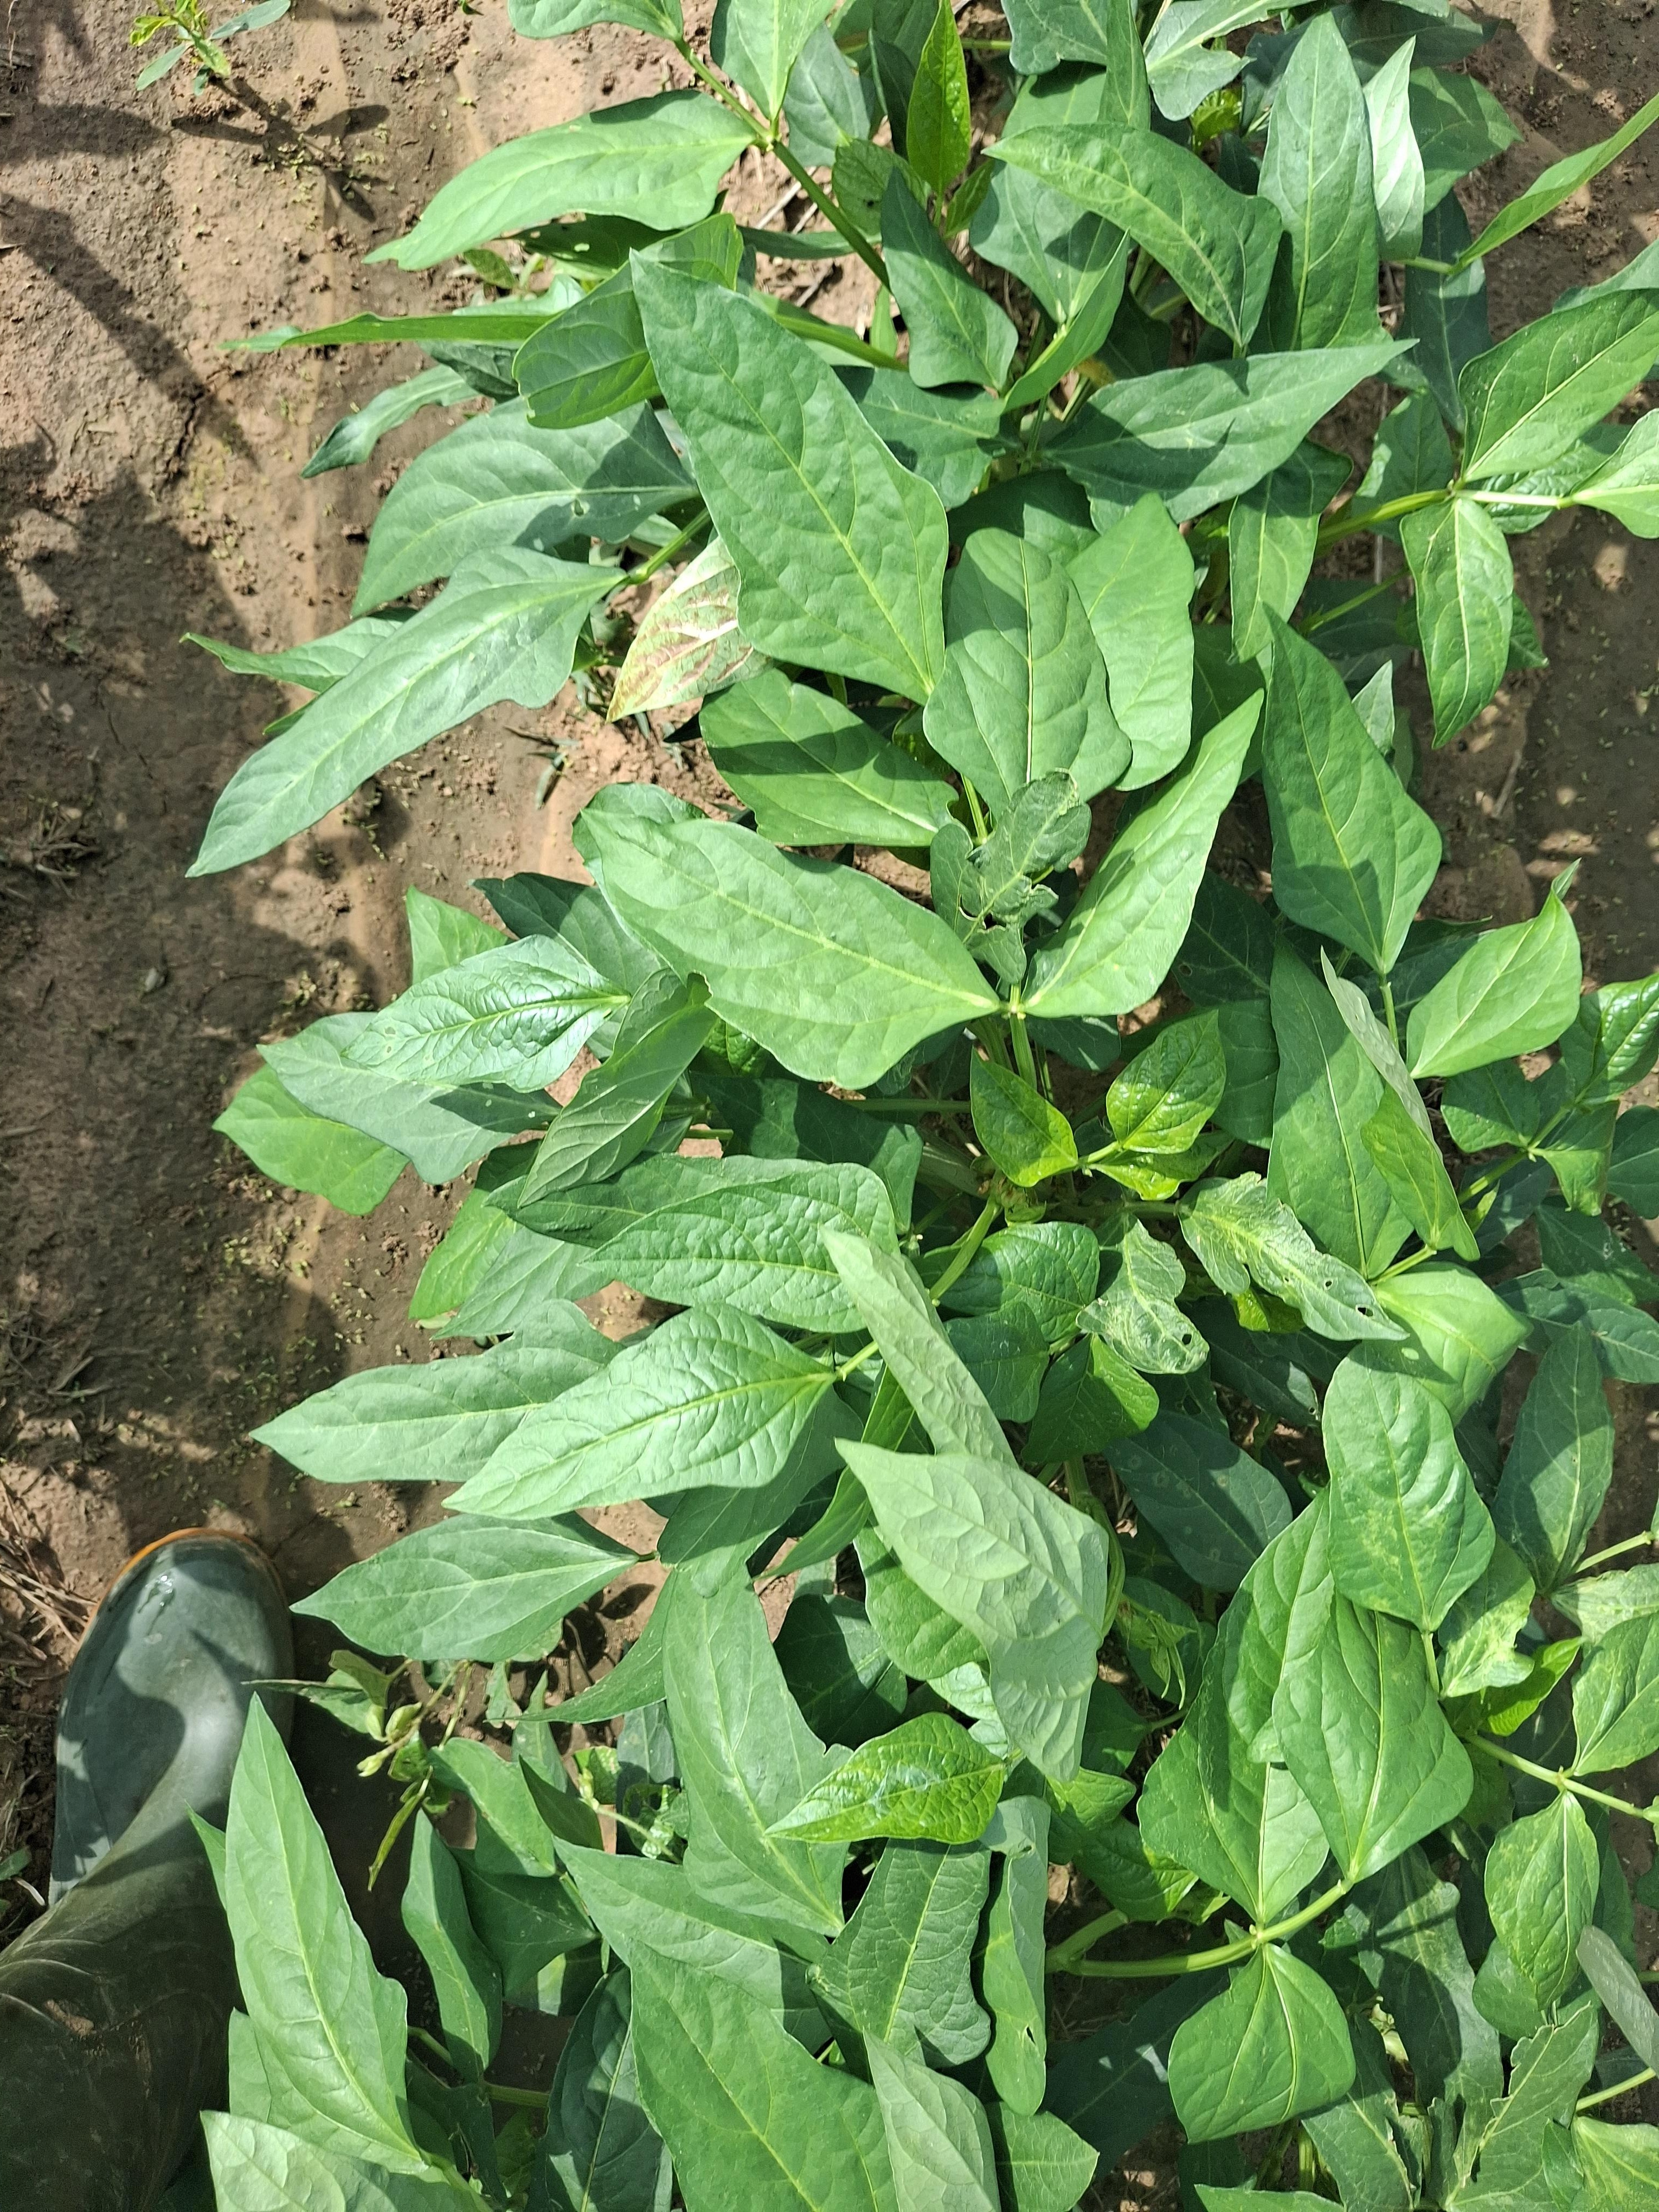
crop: cowpea
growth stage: vegetative
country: Nigeria
